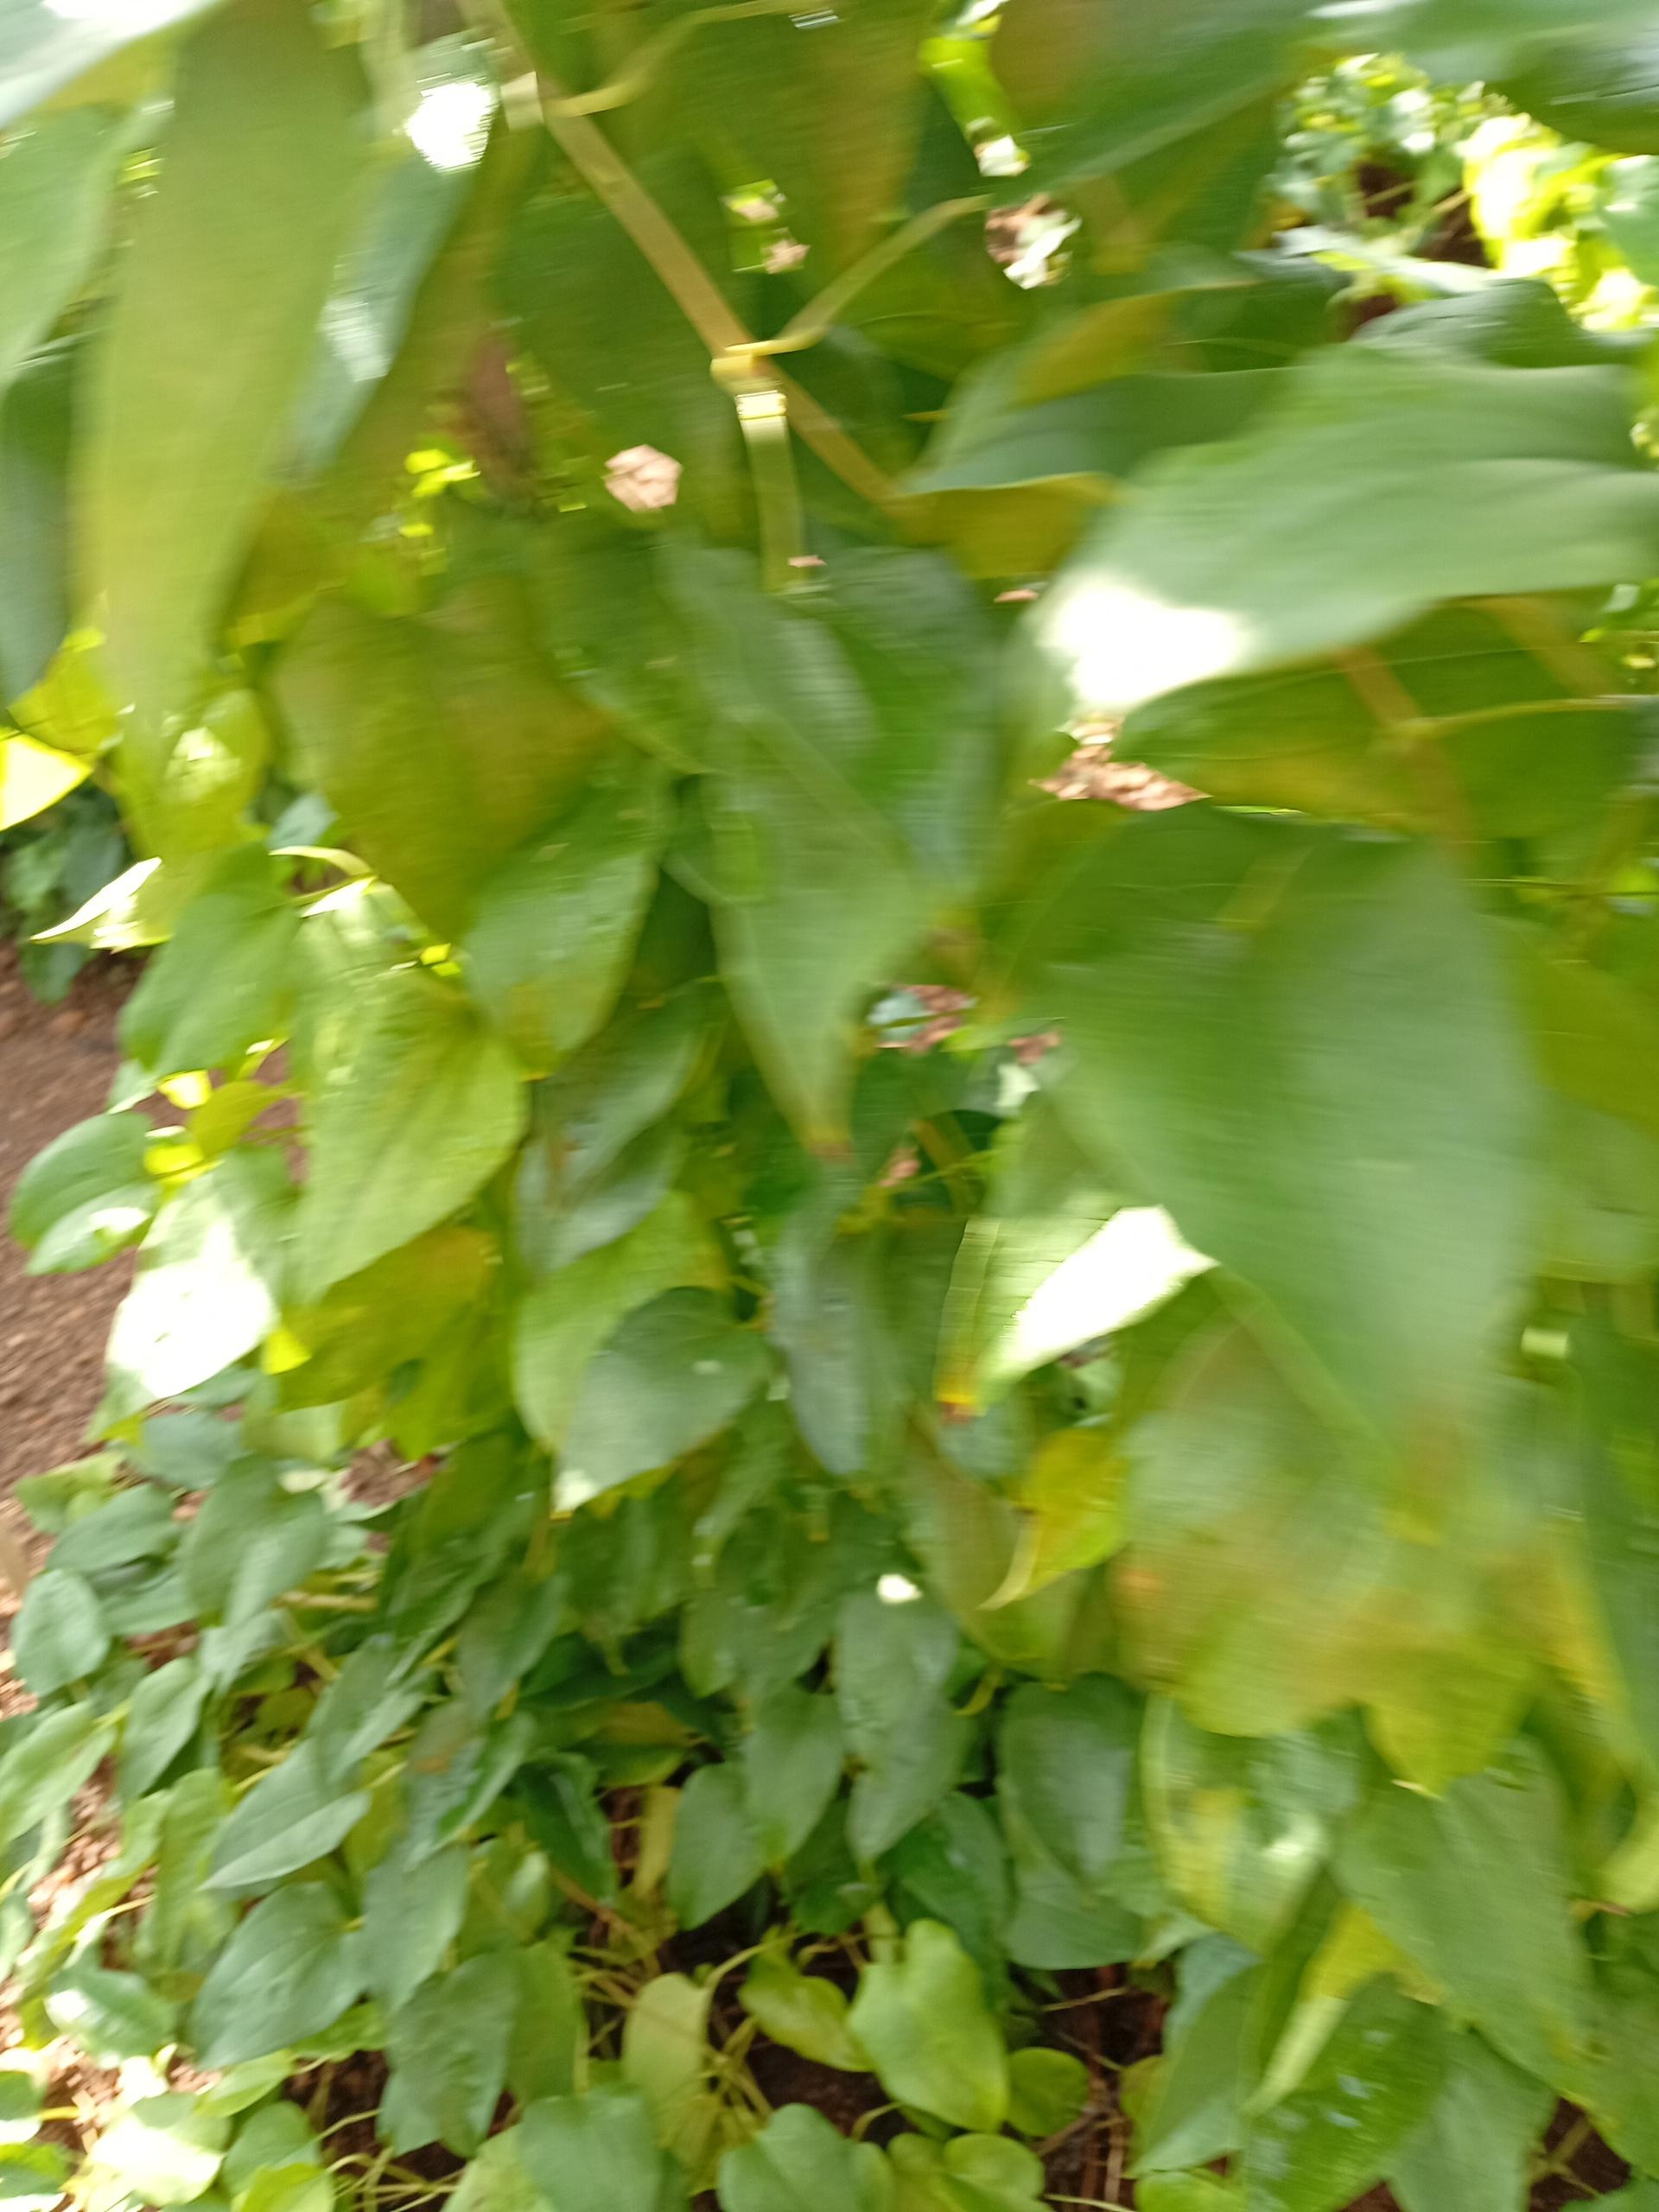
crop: yam
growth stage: vegetative
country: Nigeria
